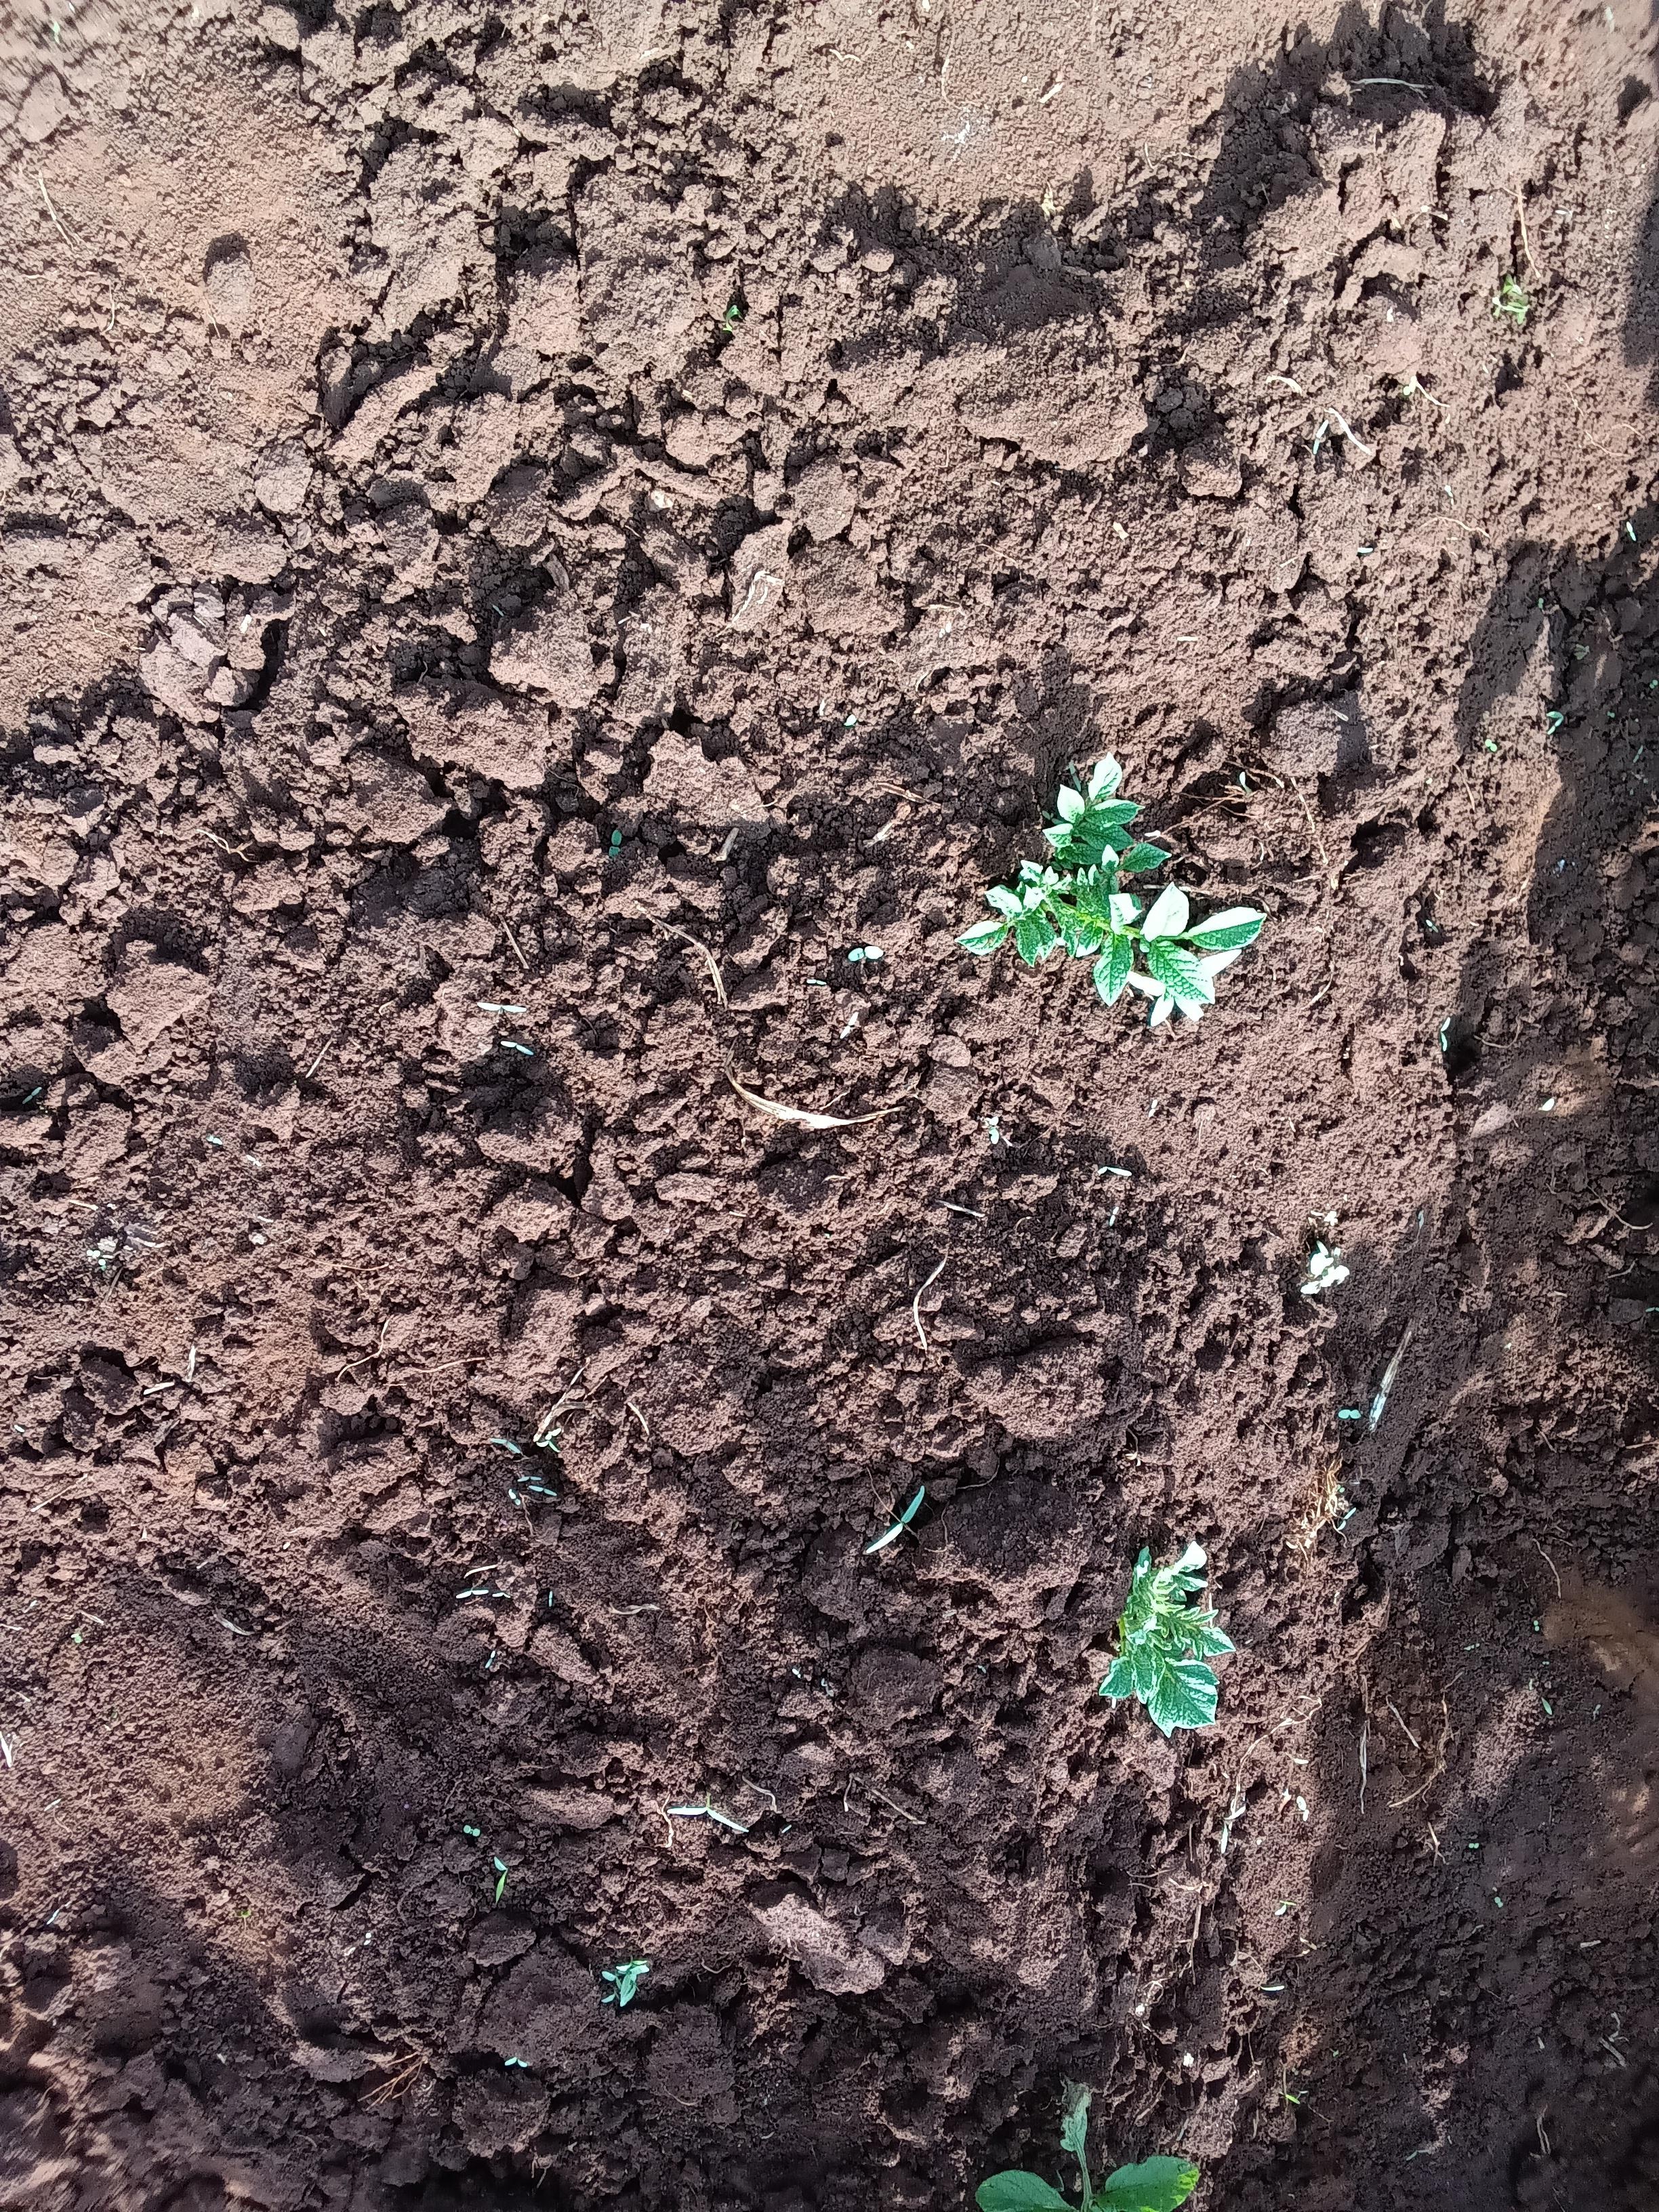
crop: potato
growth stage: flowering
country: Kenya
